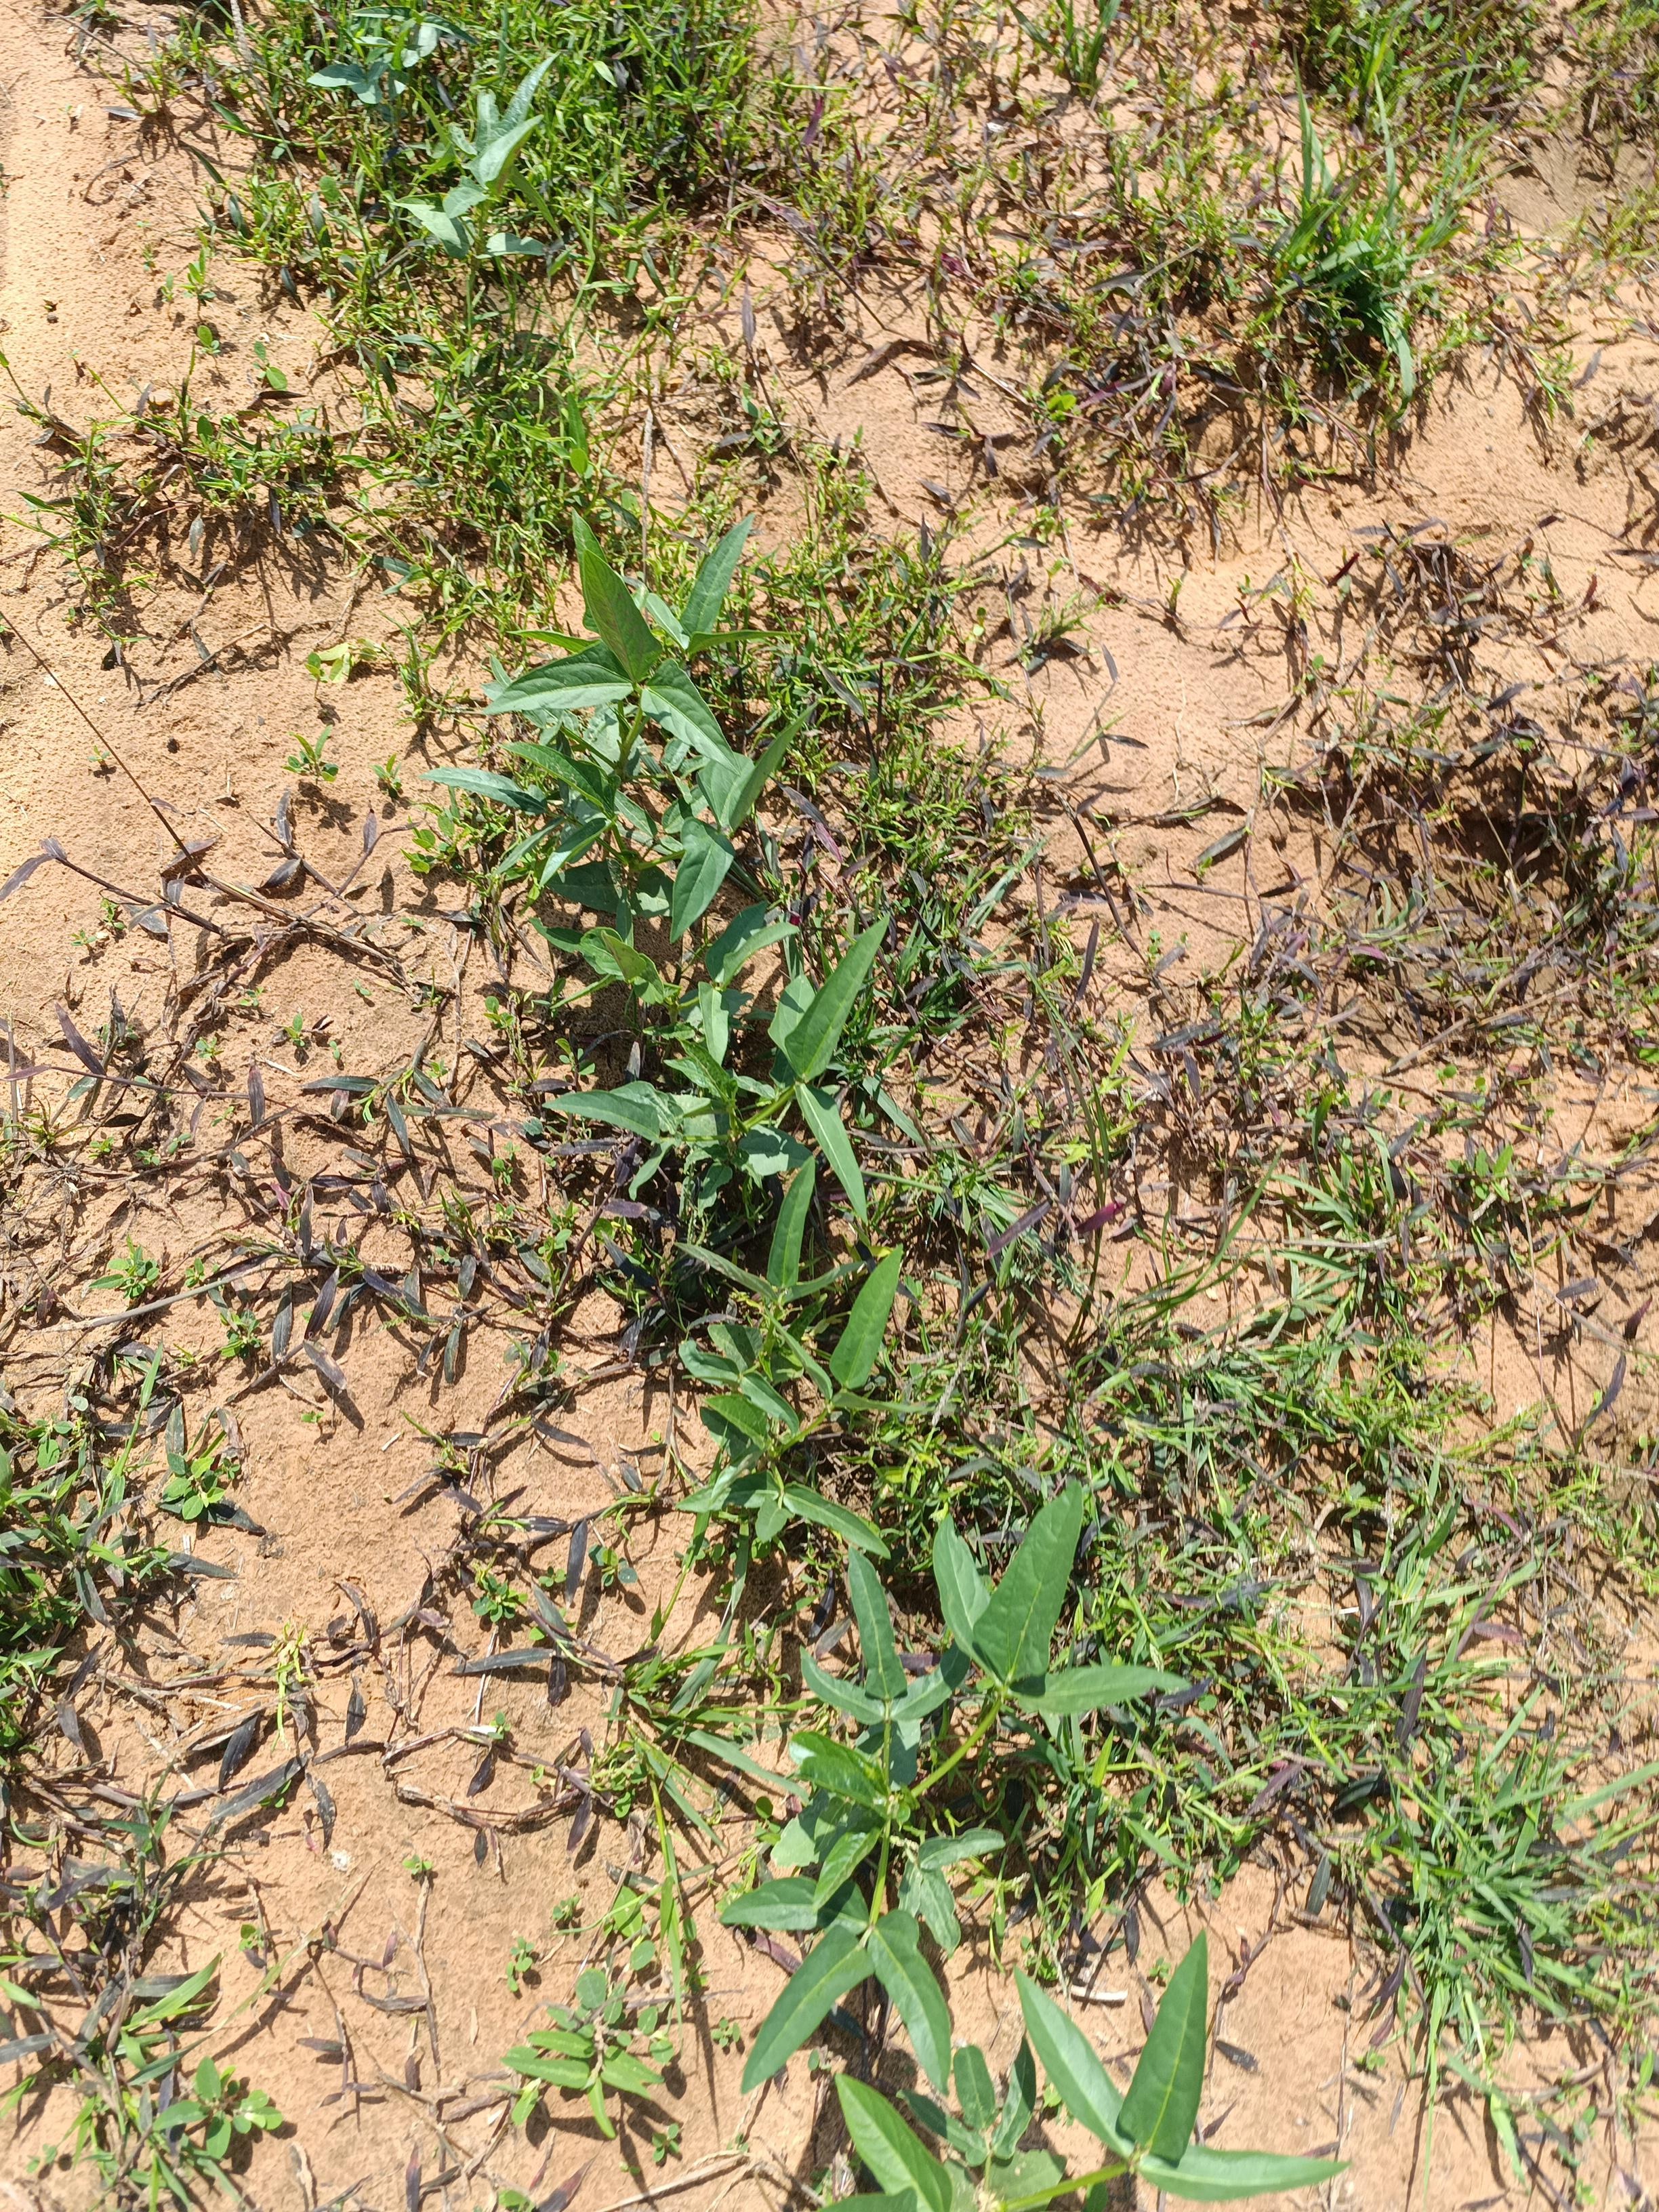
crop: cowpea
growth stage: emergence
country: Nigeria
